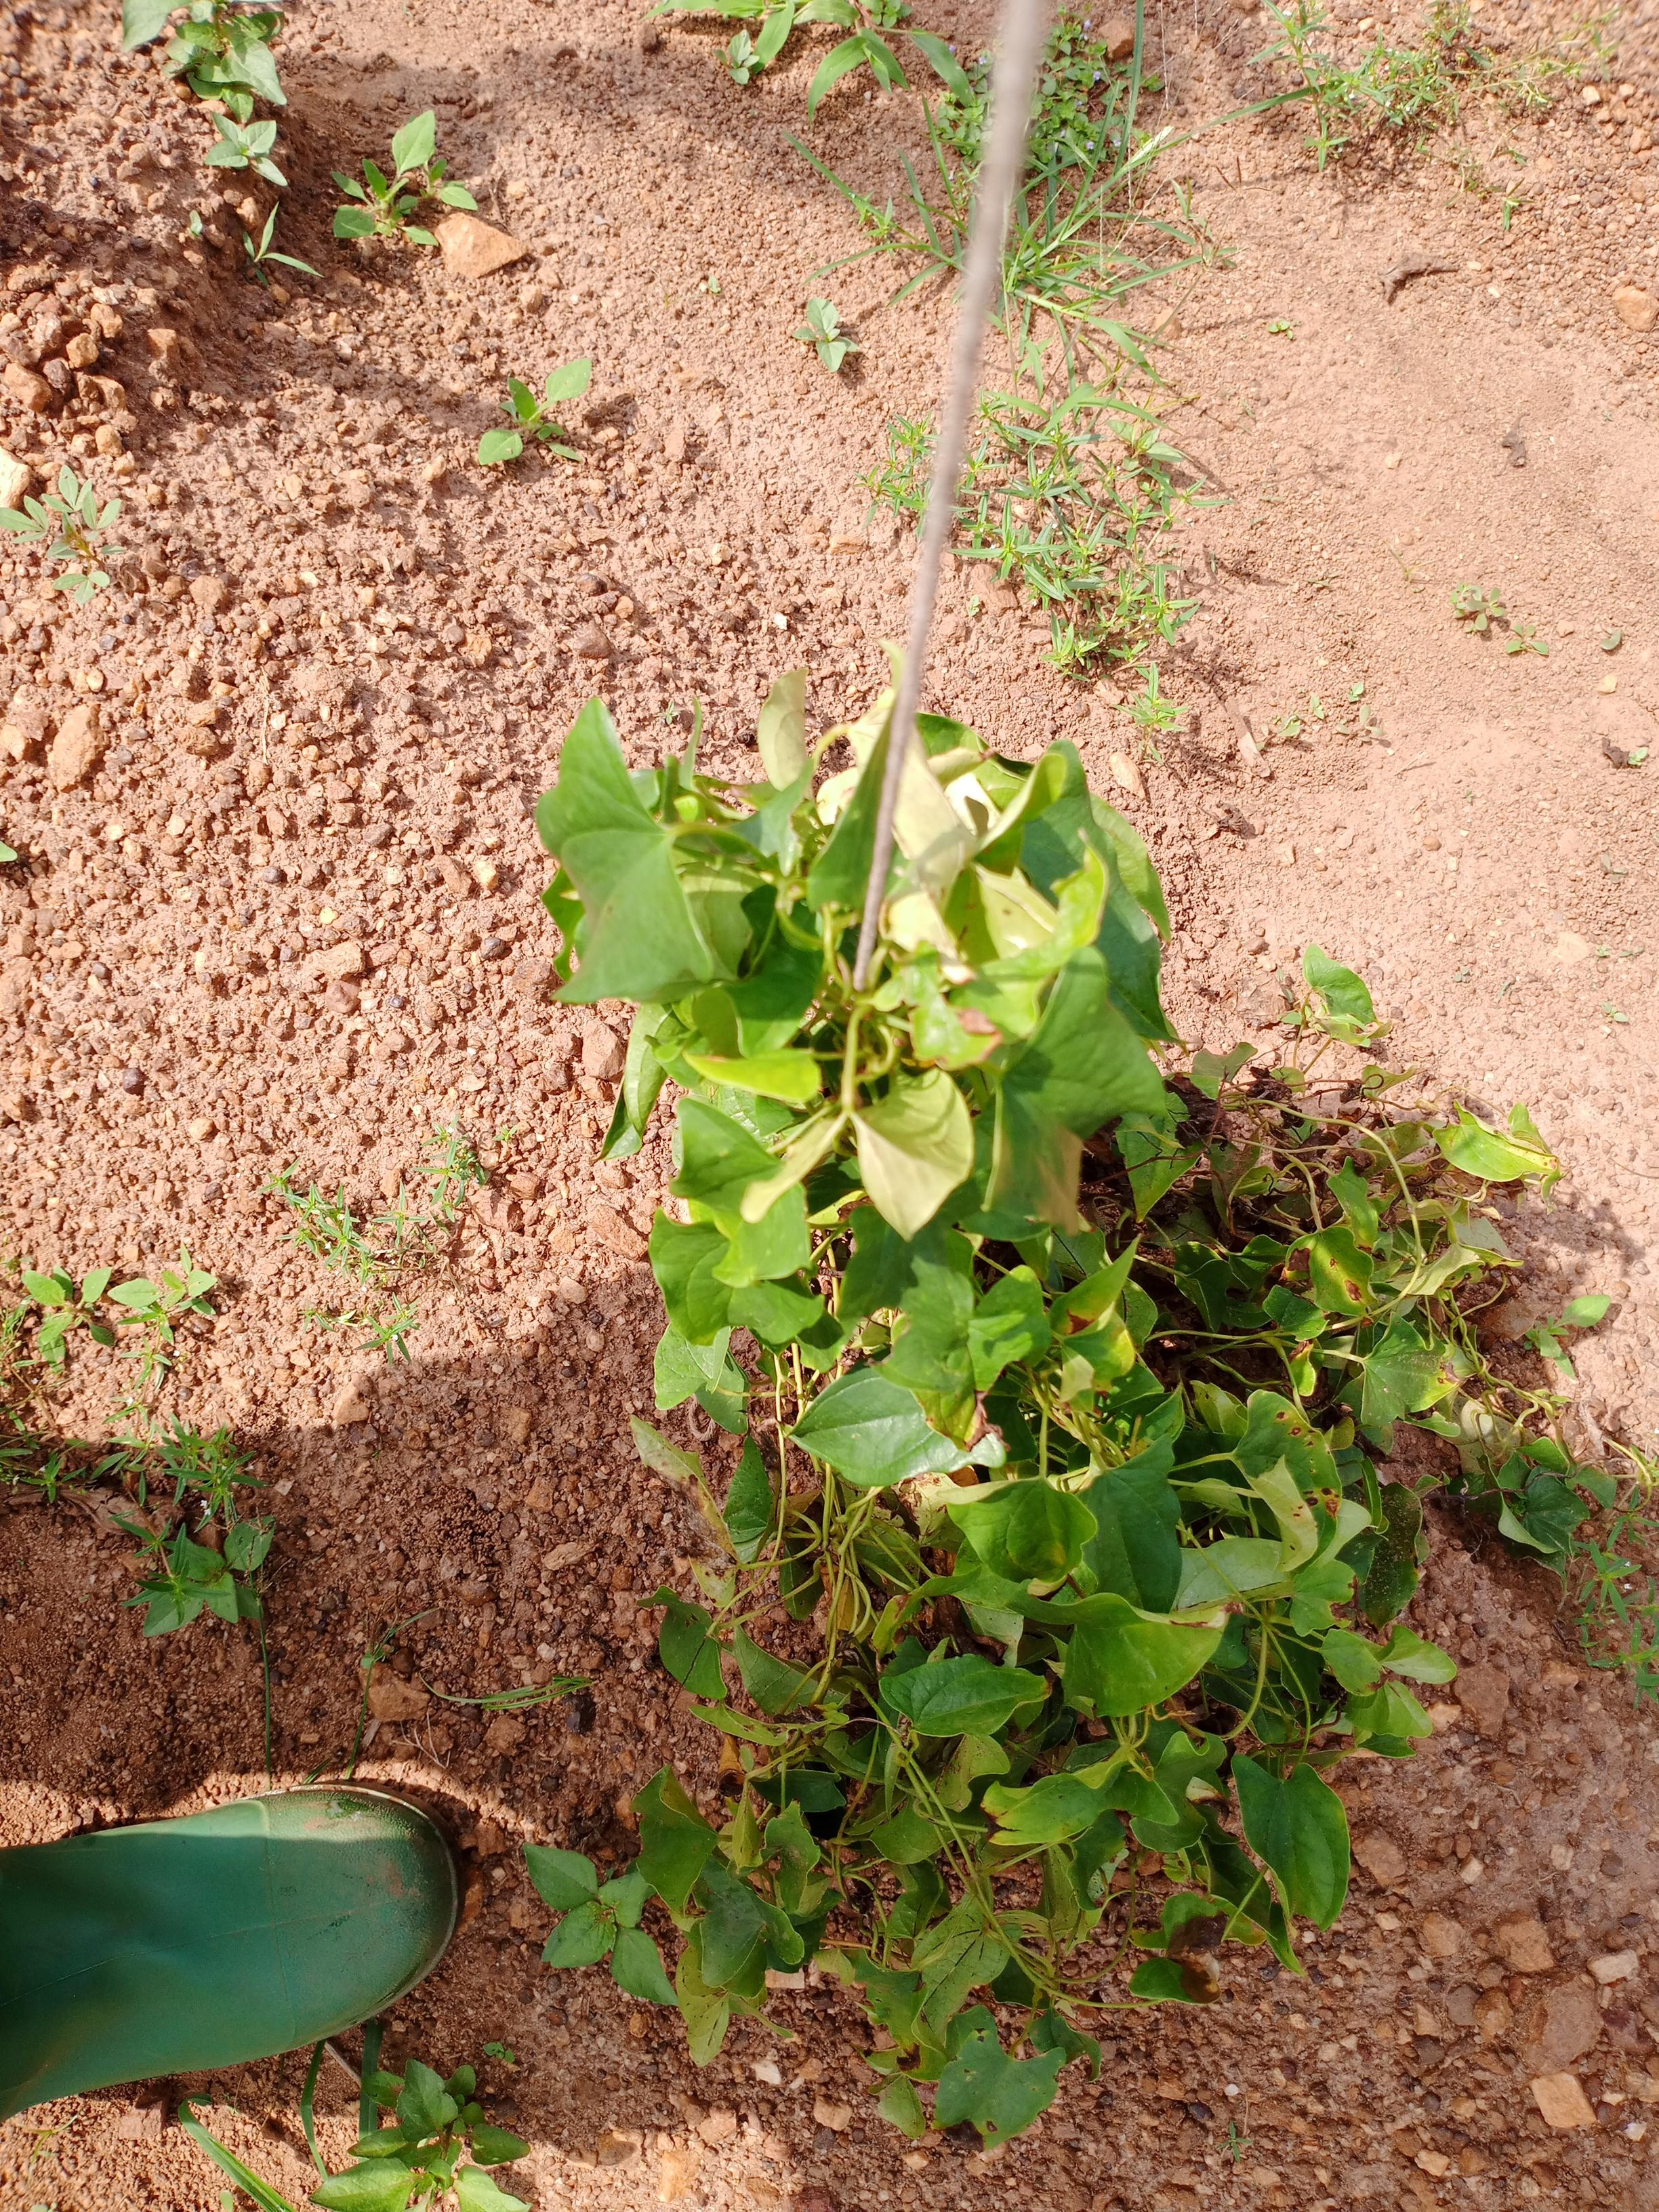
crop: yam
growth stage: vegetative
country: Nigeria
